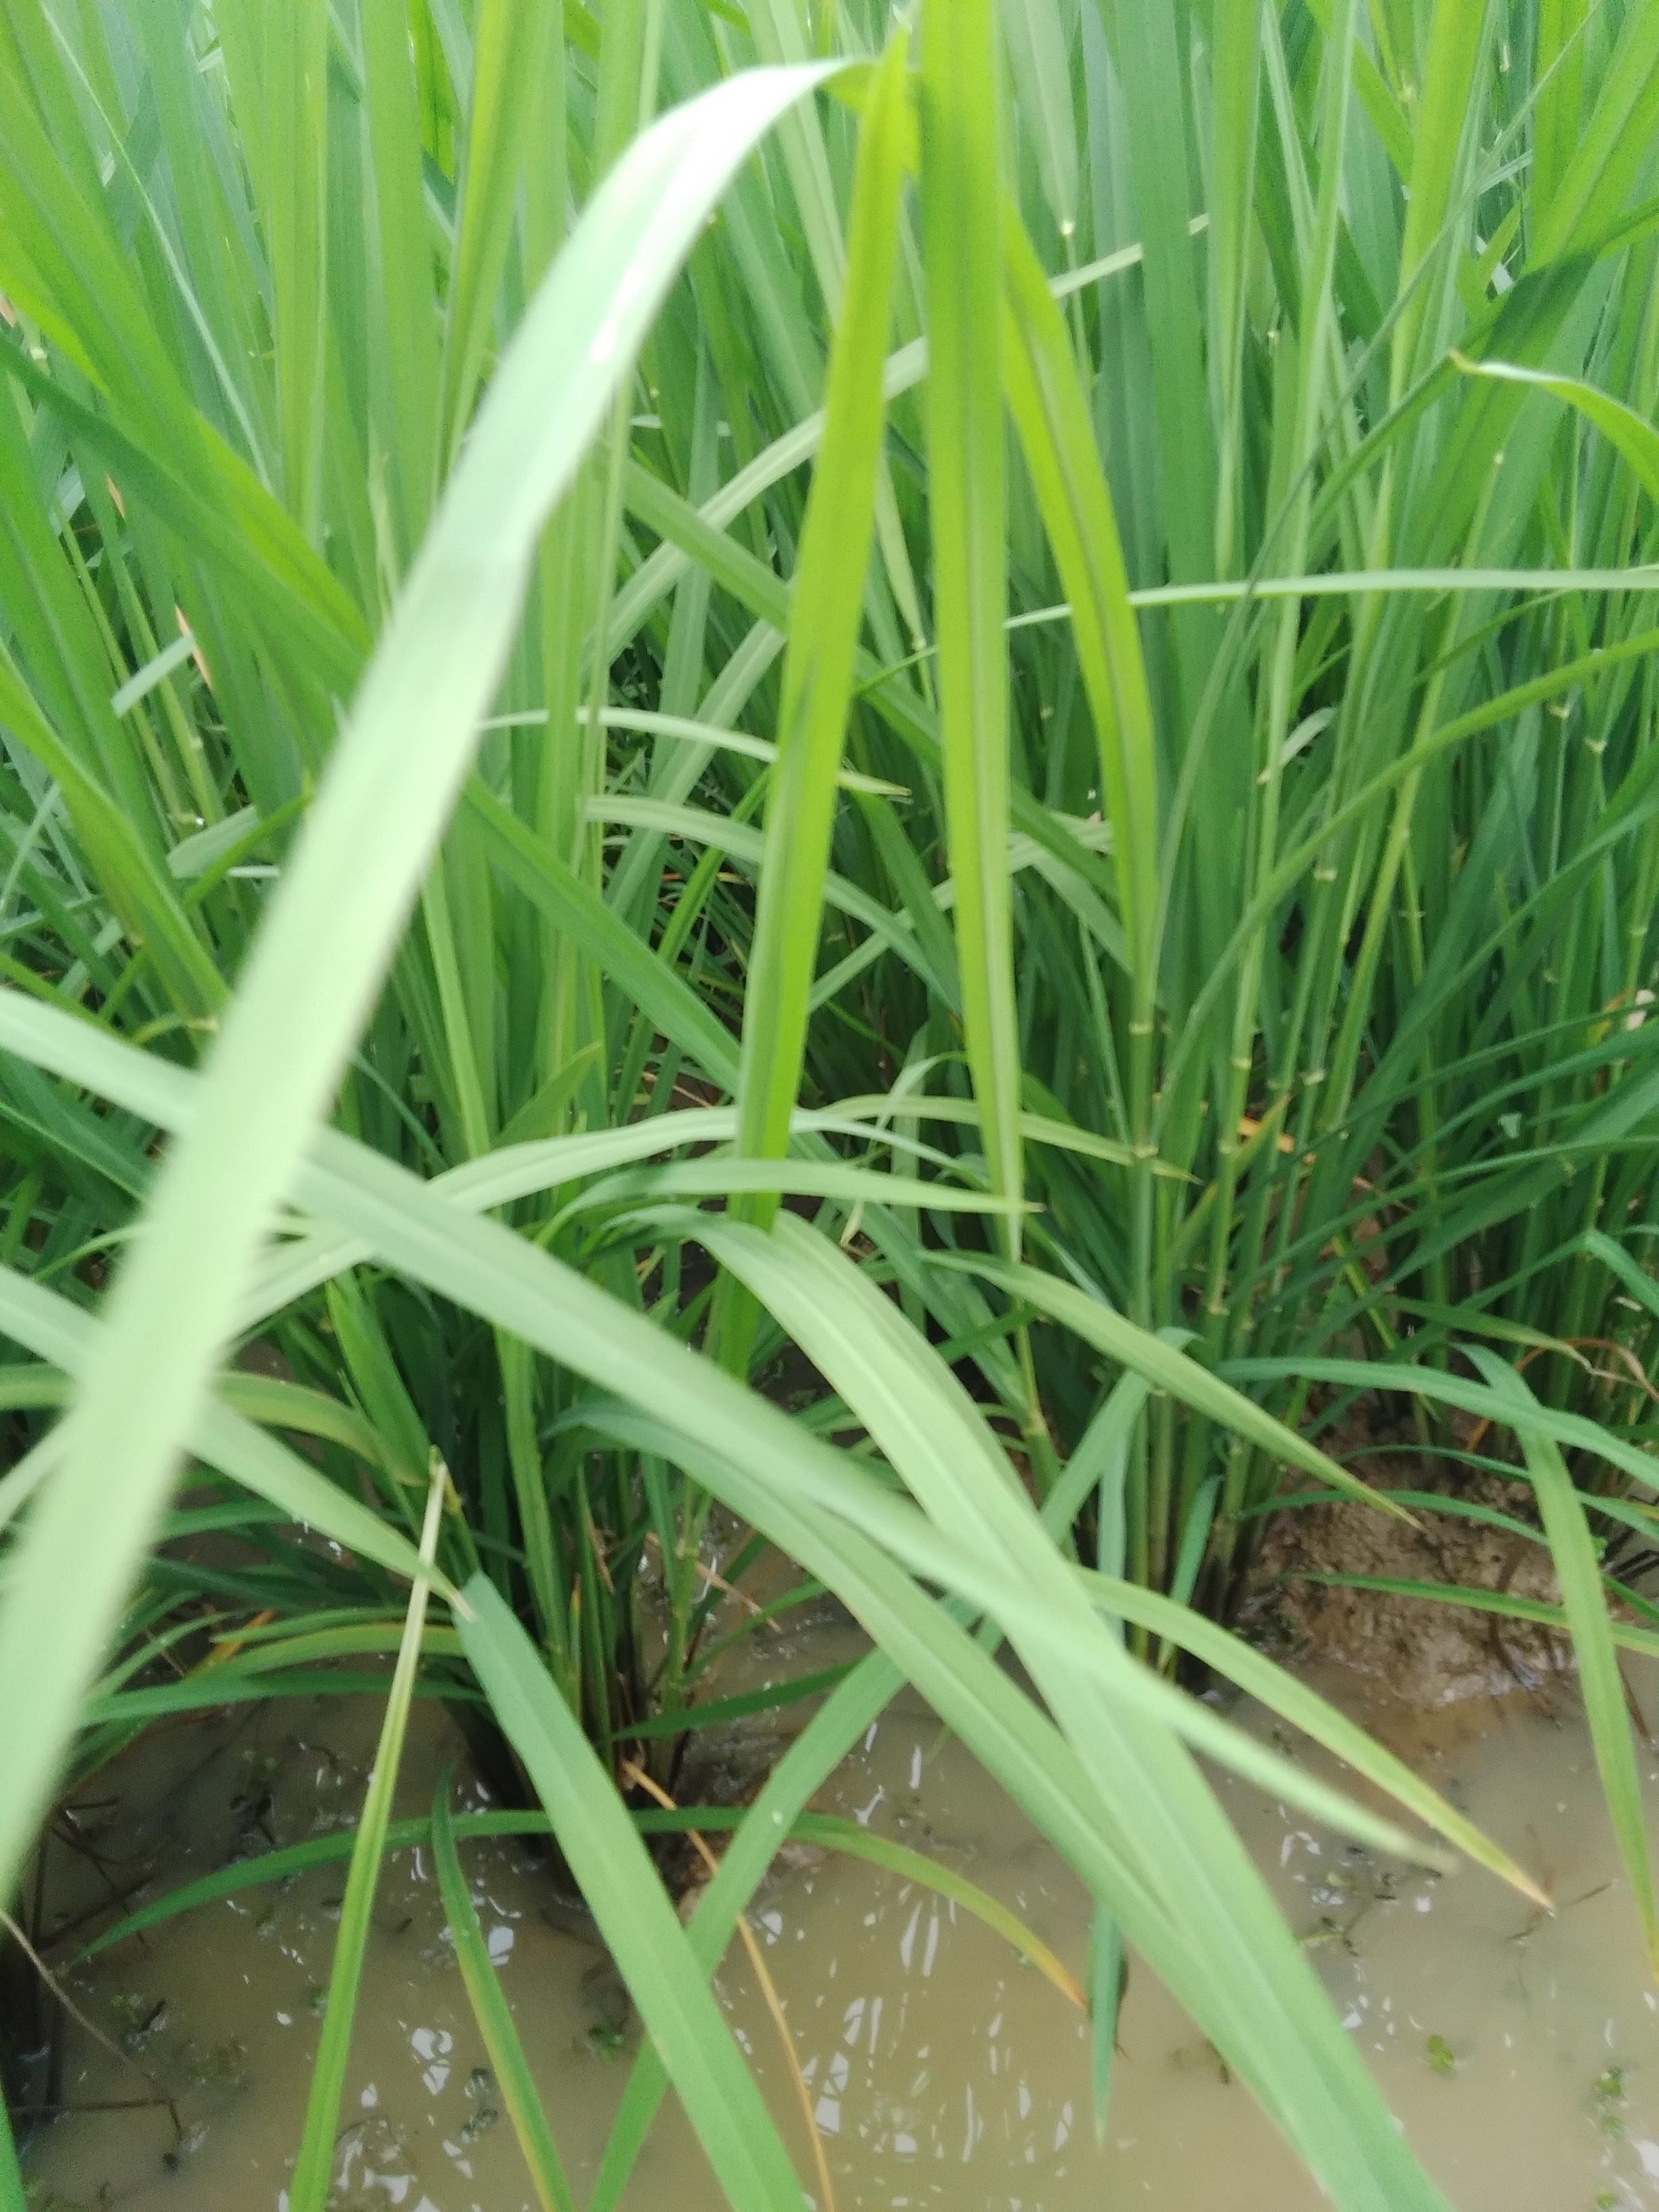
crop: rice
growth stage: booting
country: Nigeria
